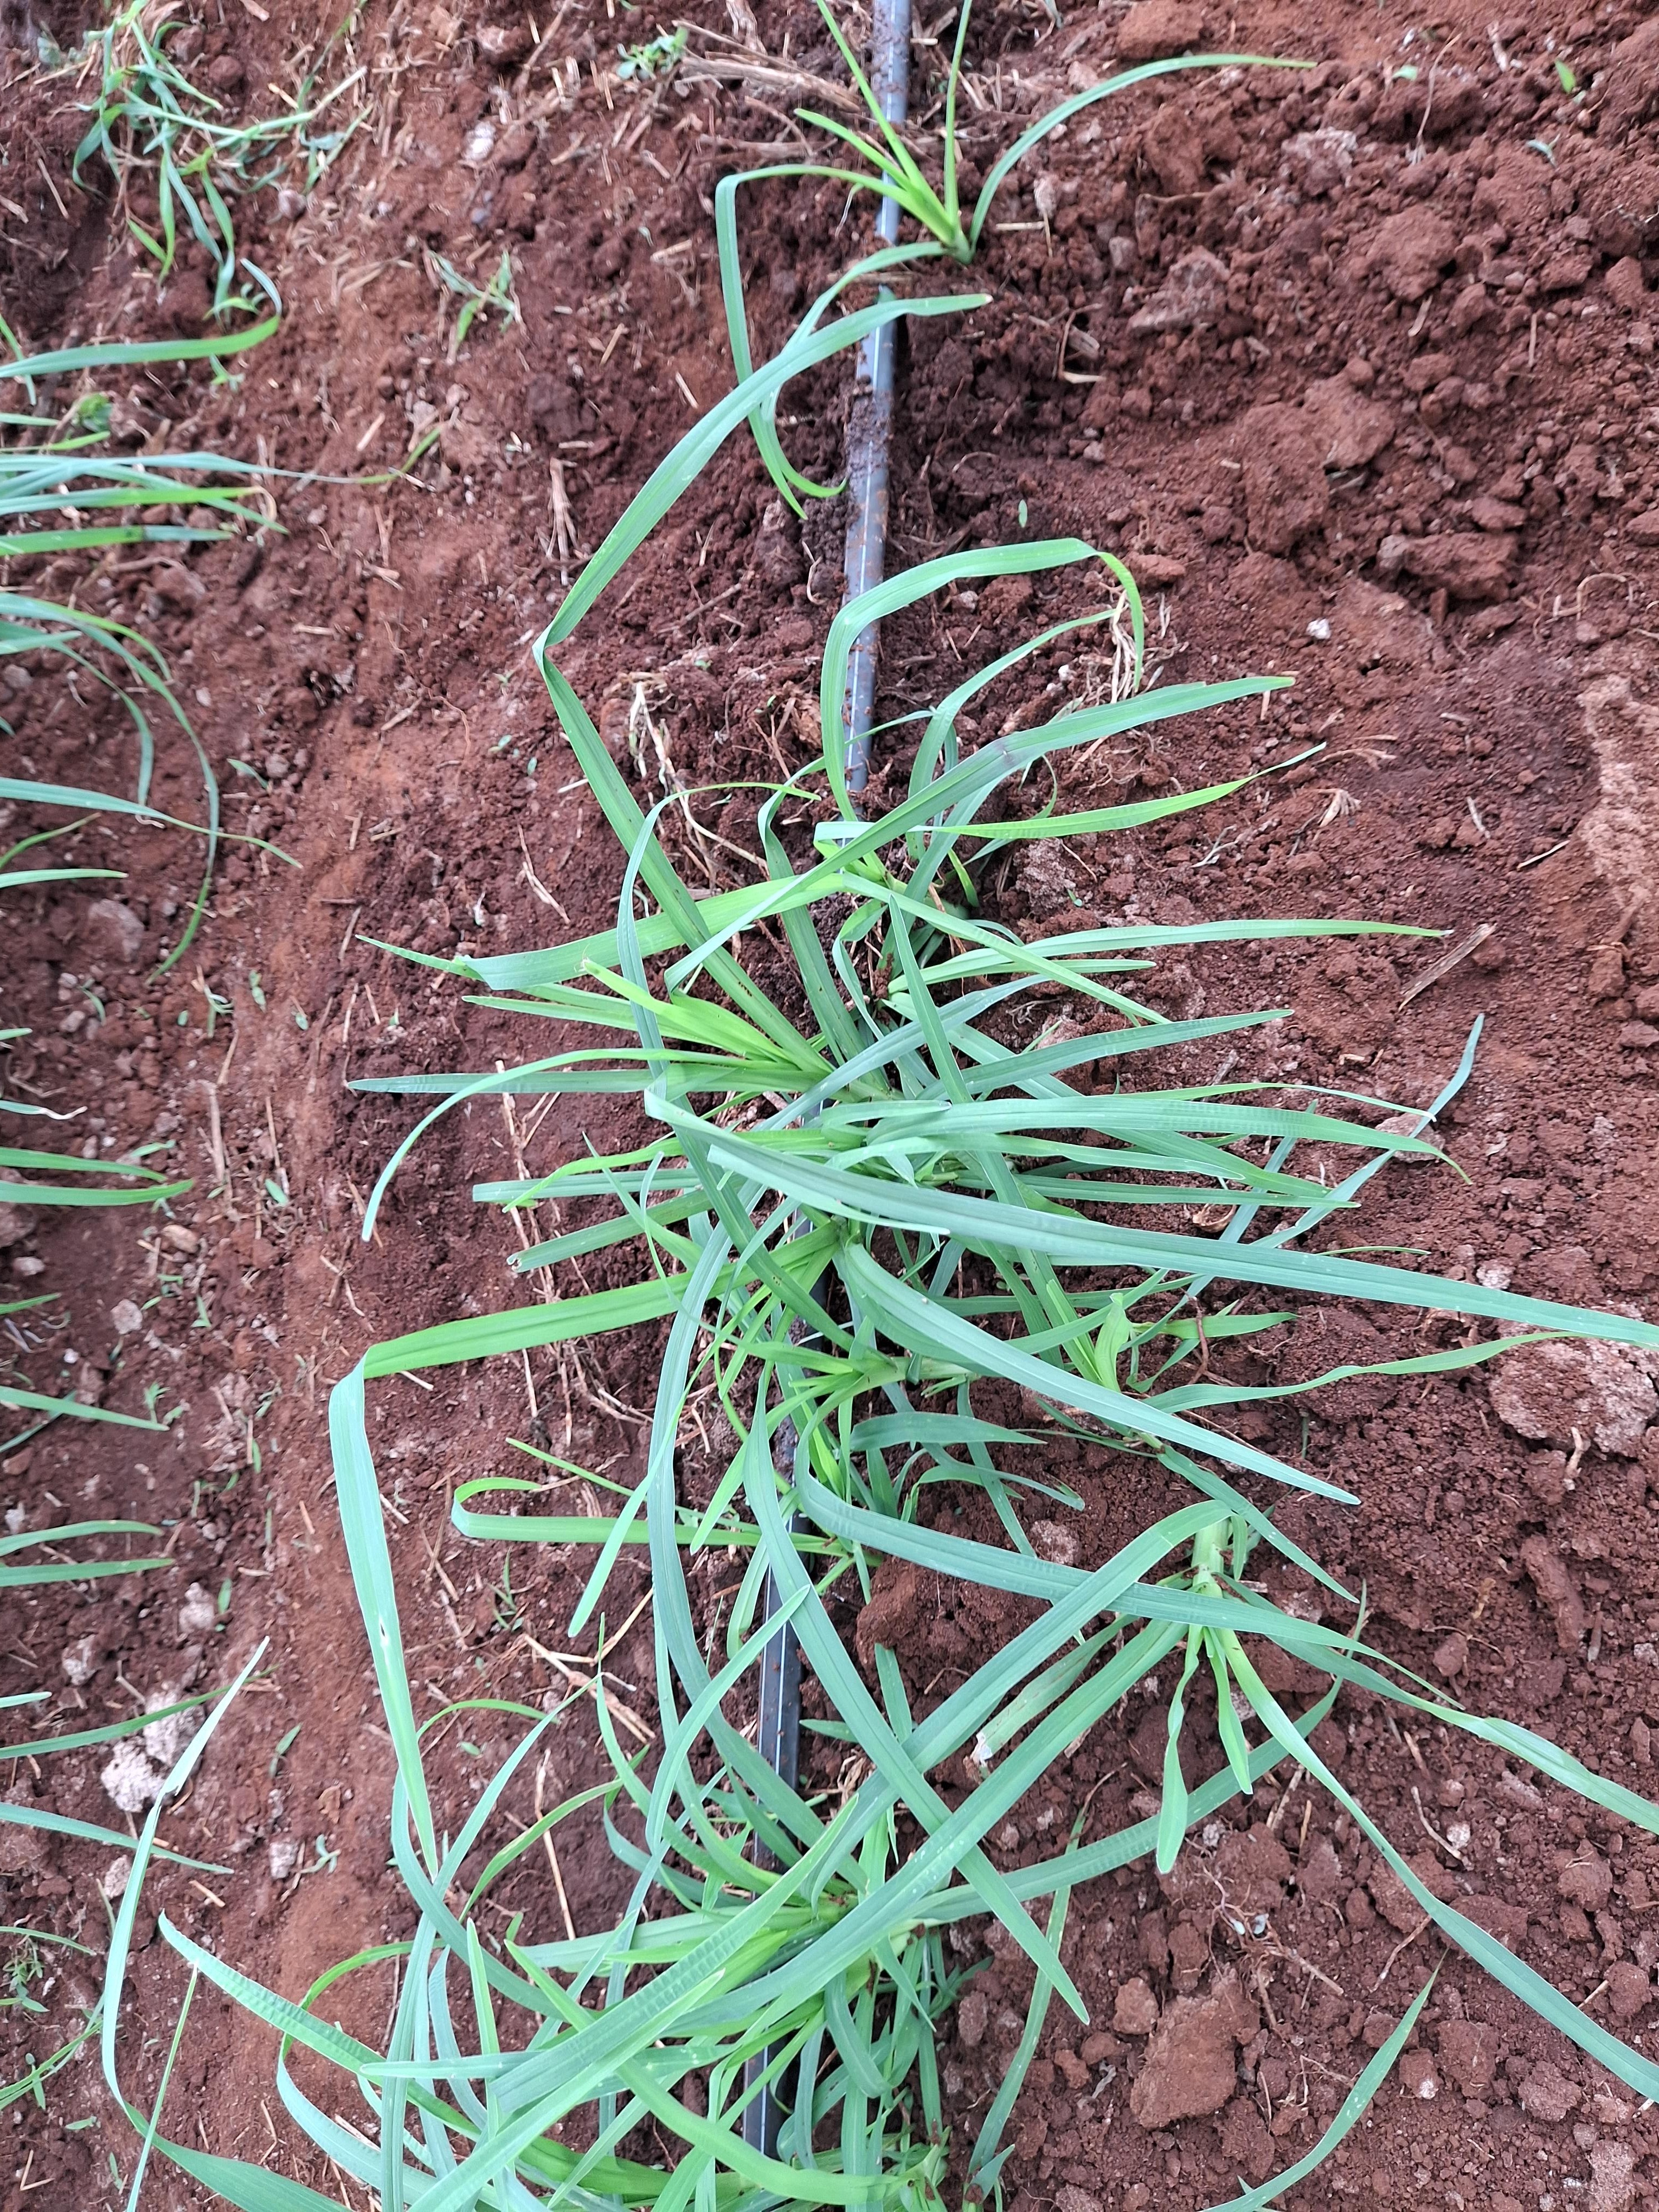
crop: finger millet
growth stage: vegetative
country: Kenya
